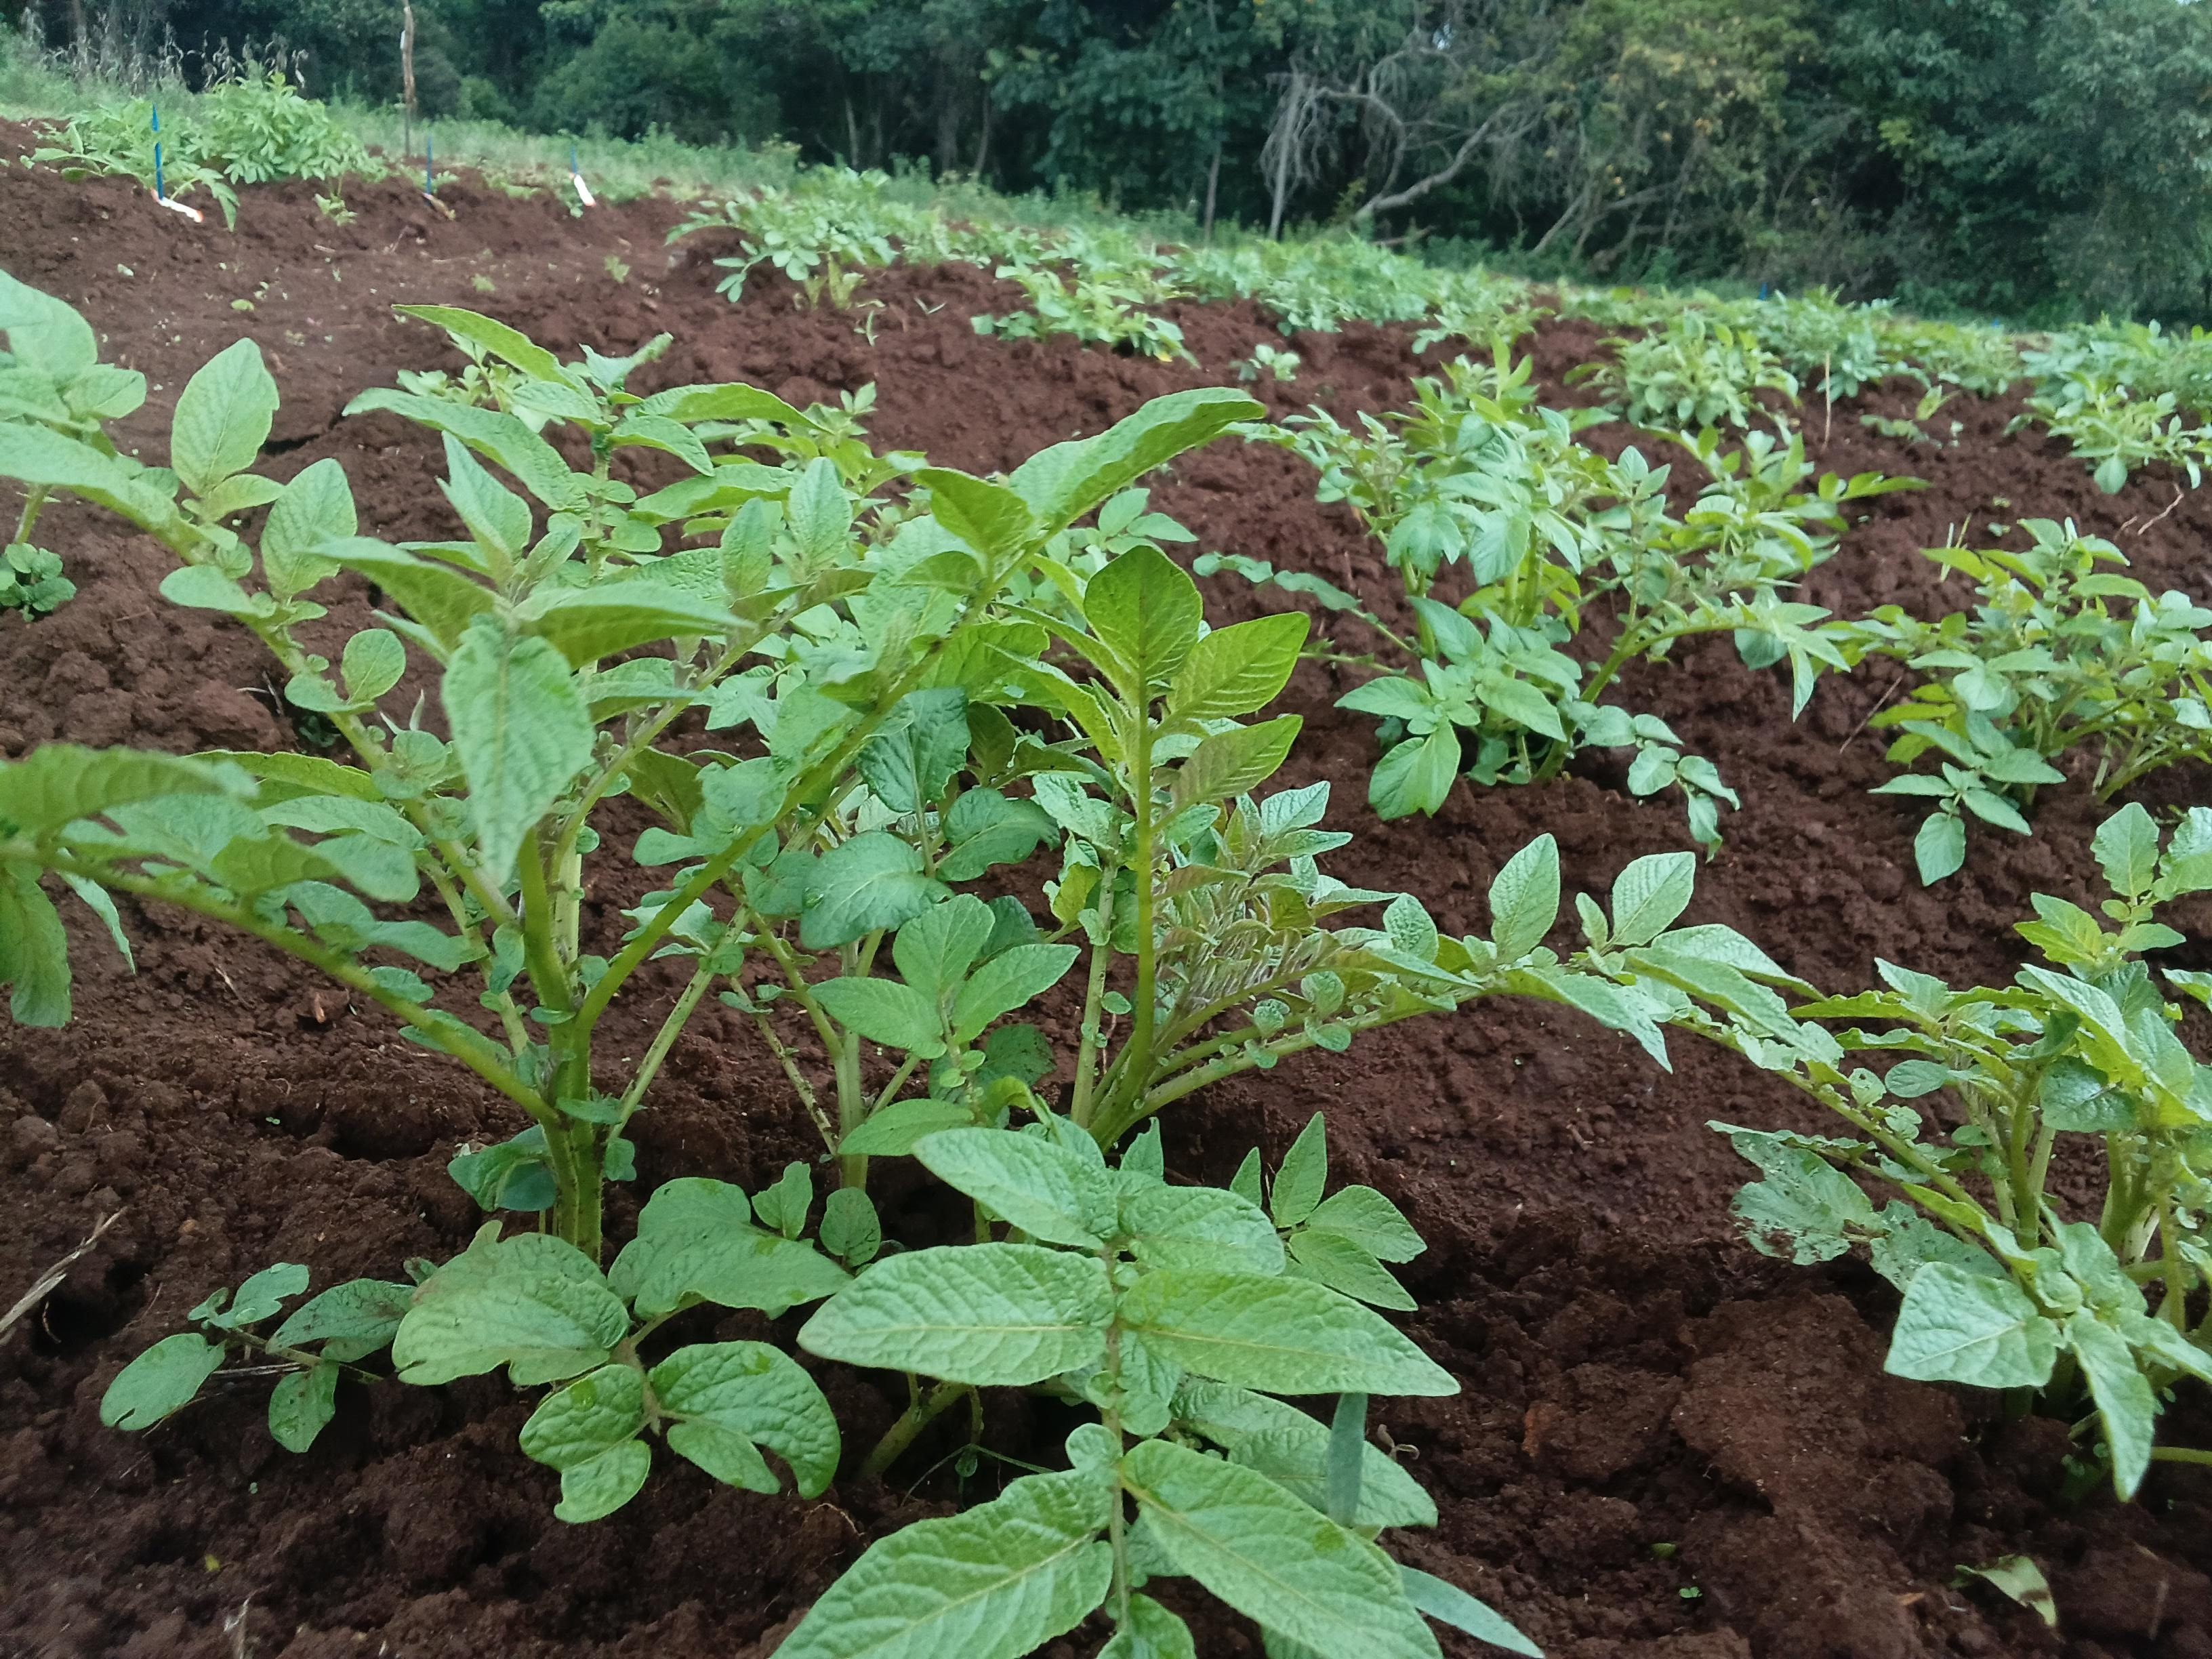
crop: potato
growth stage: vegetative
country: Kenya
